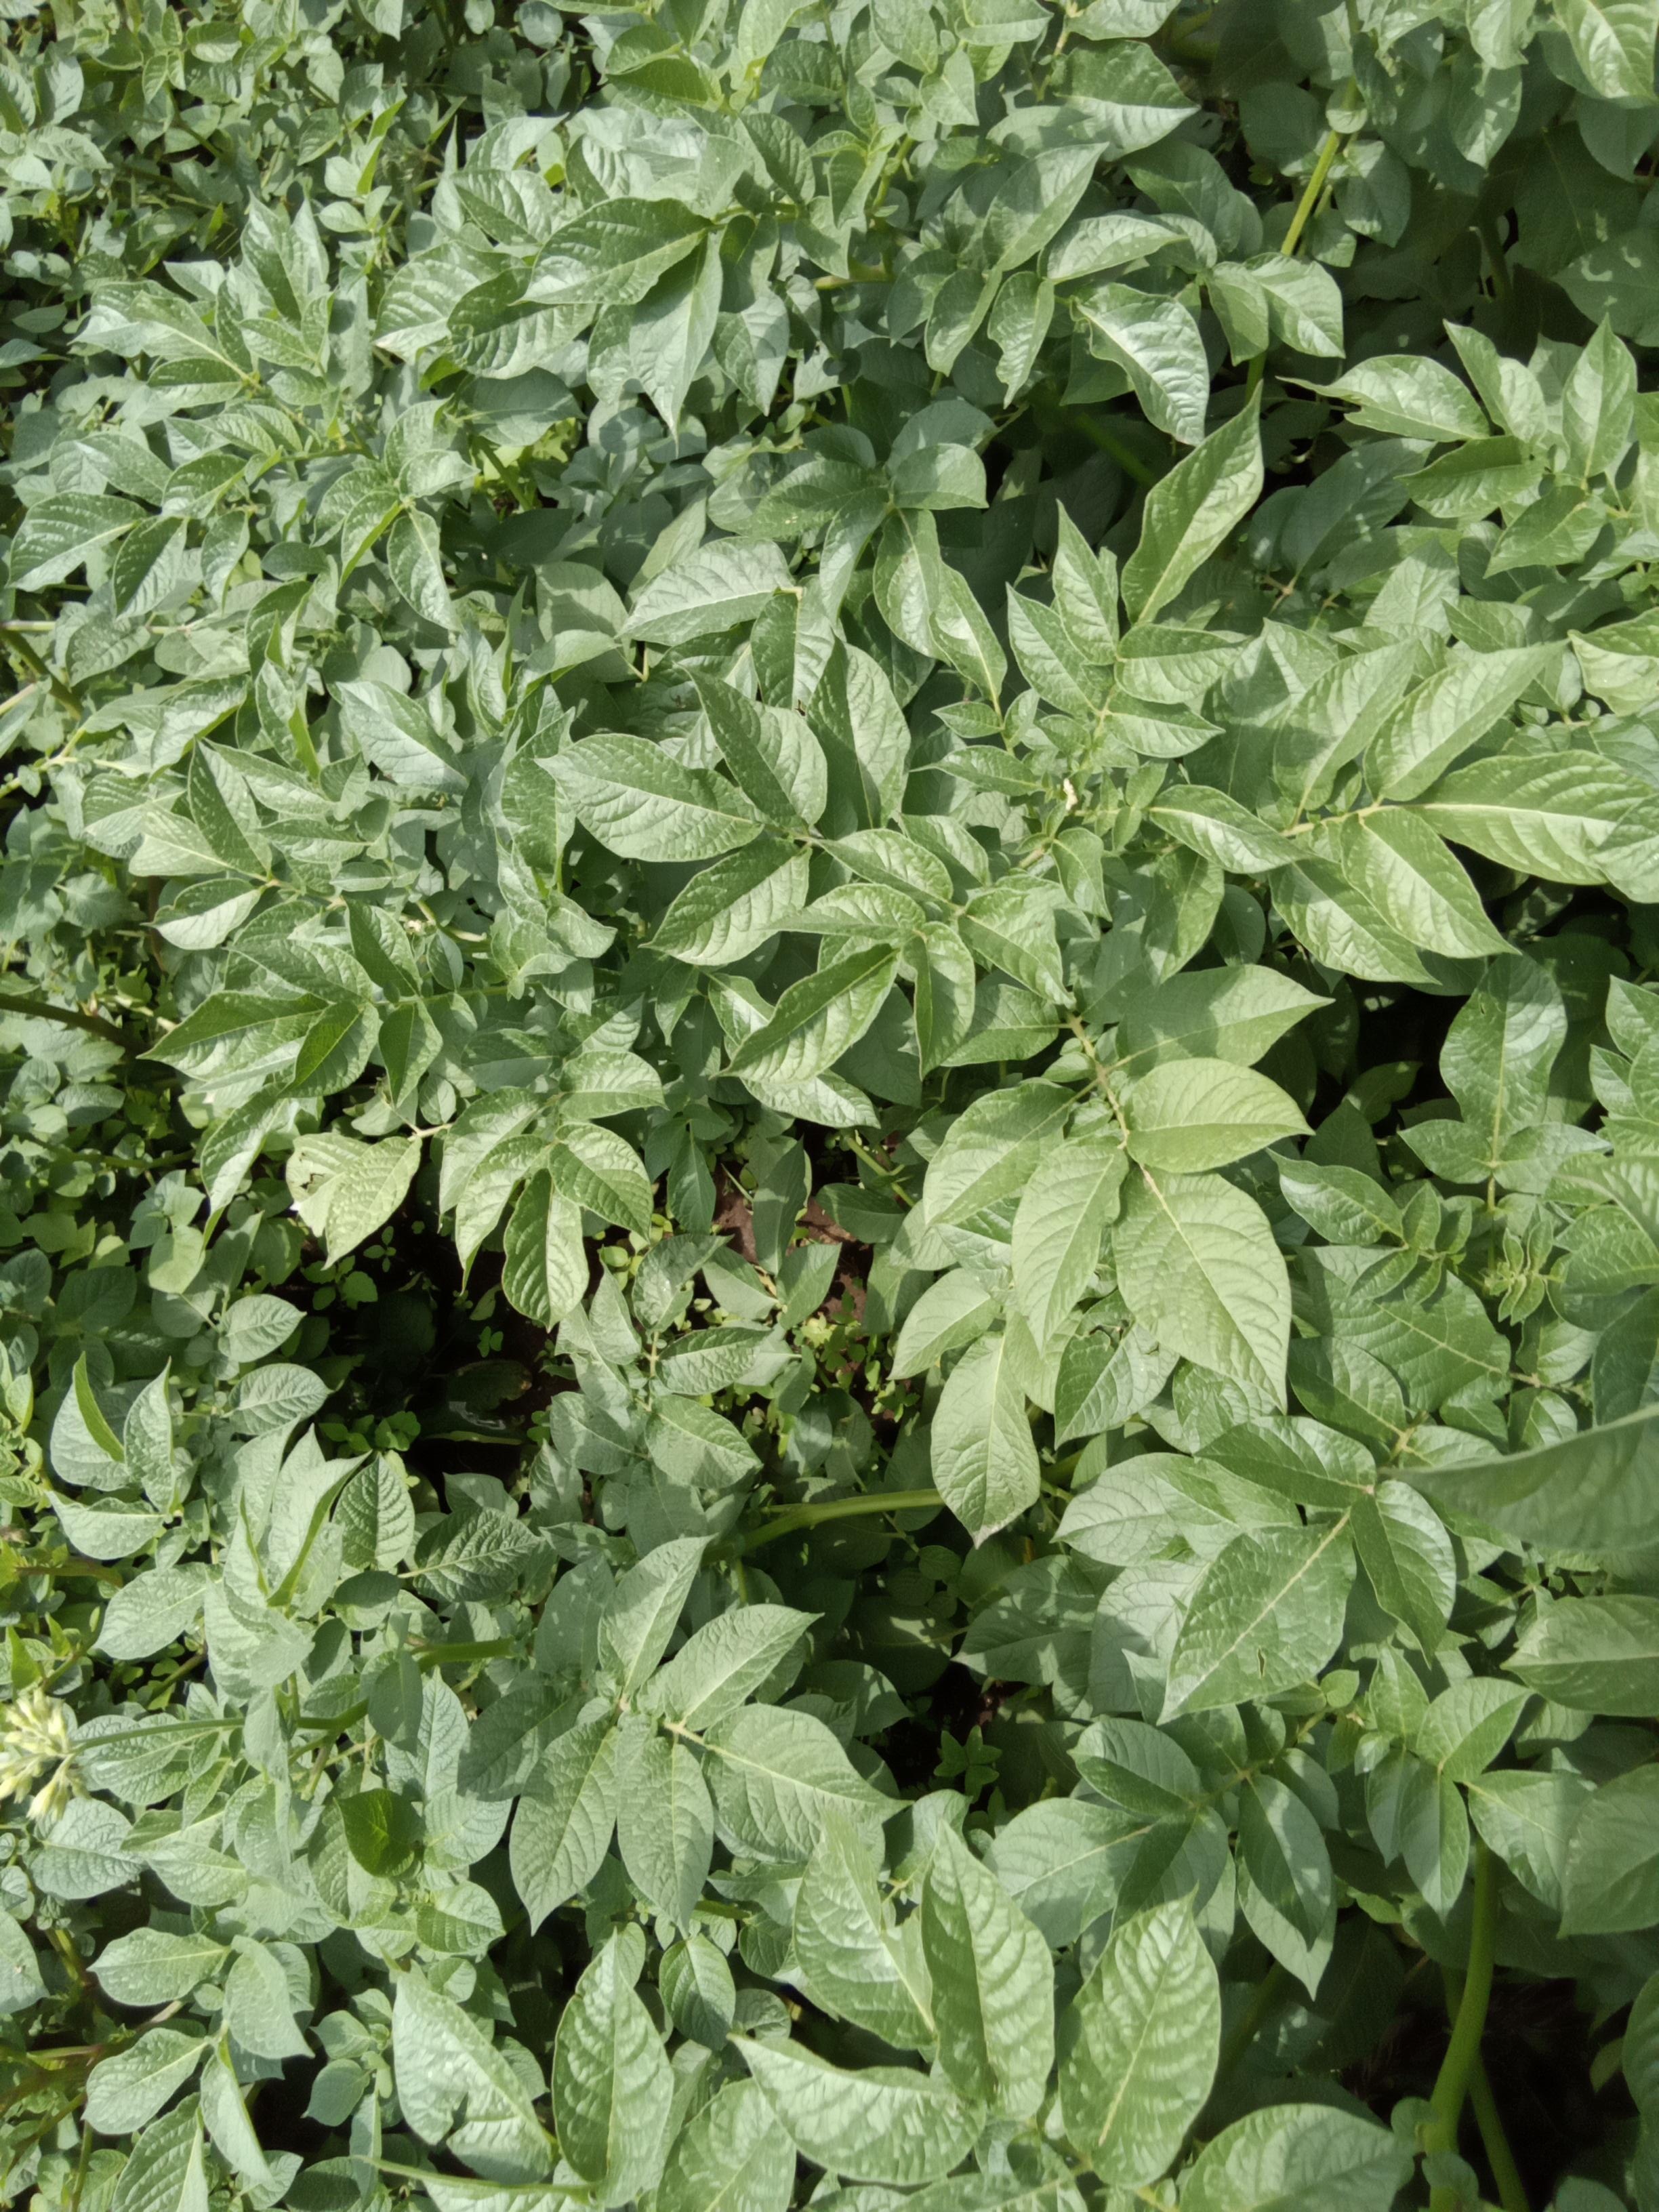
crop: potato
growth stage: vegetative
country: Kenya
